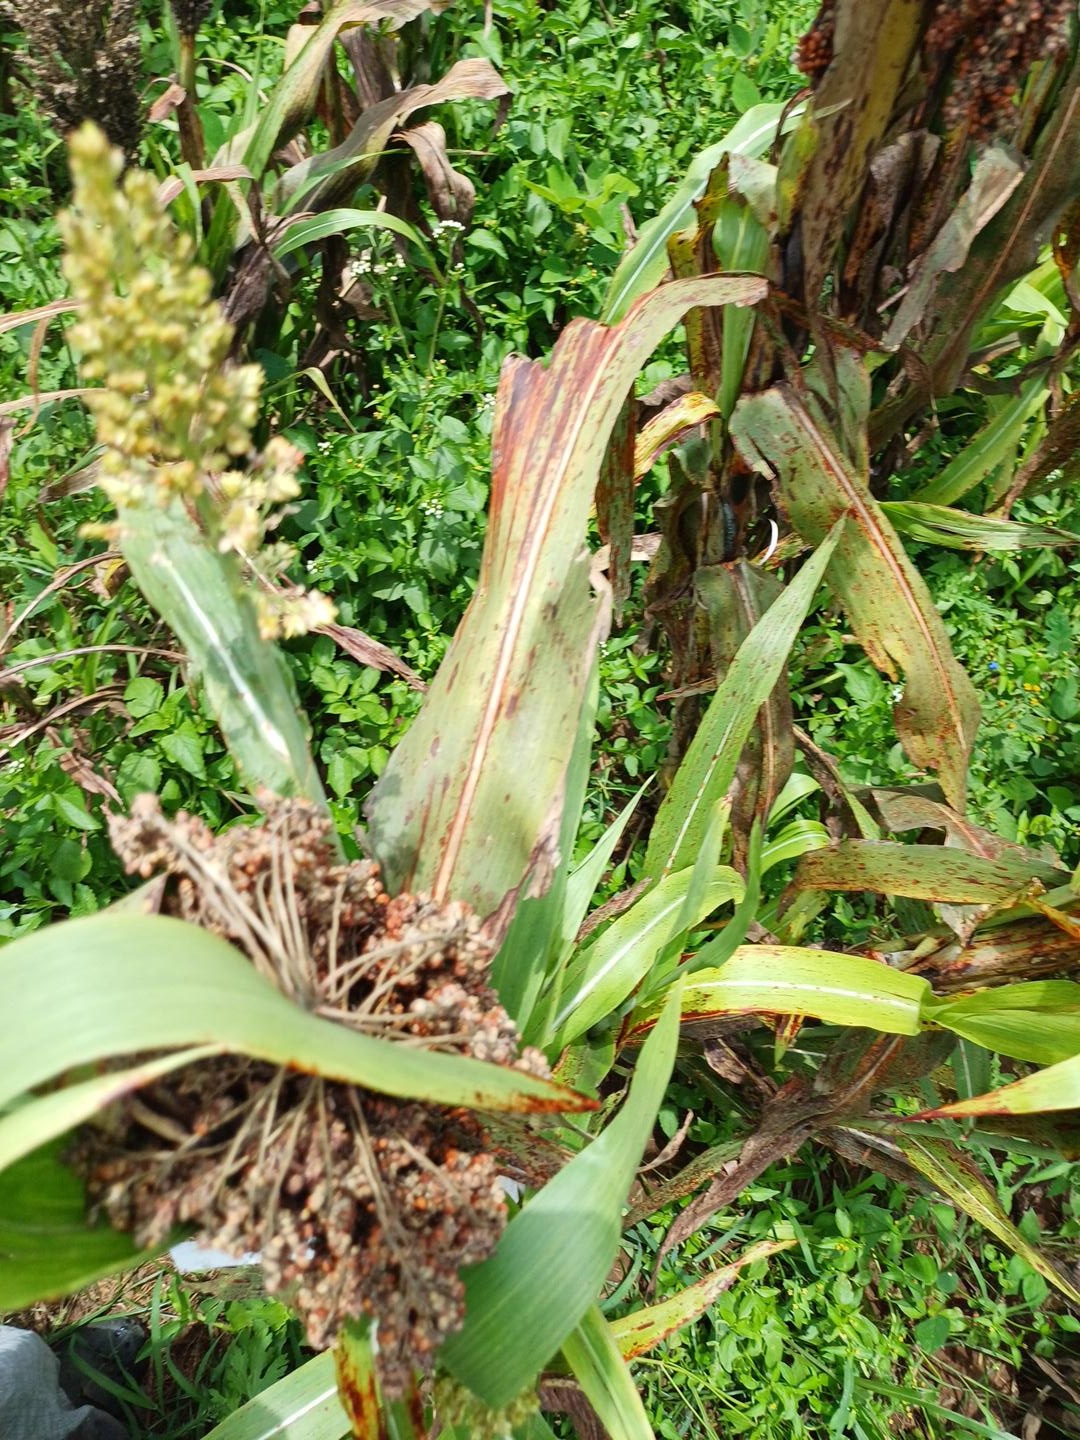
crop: sorghum
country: Kenya
